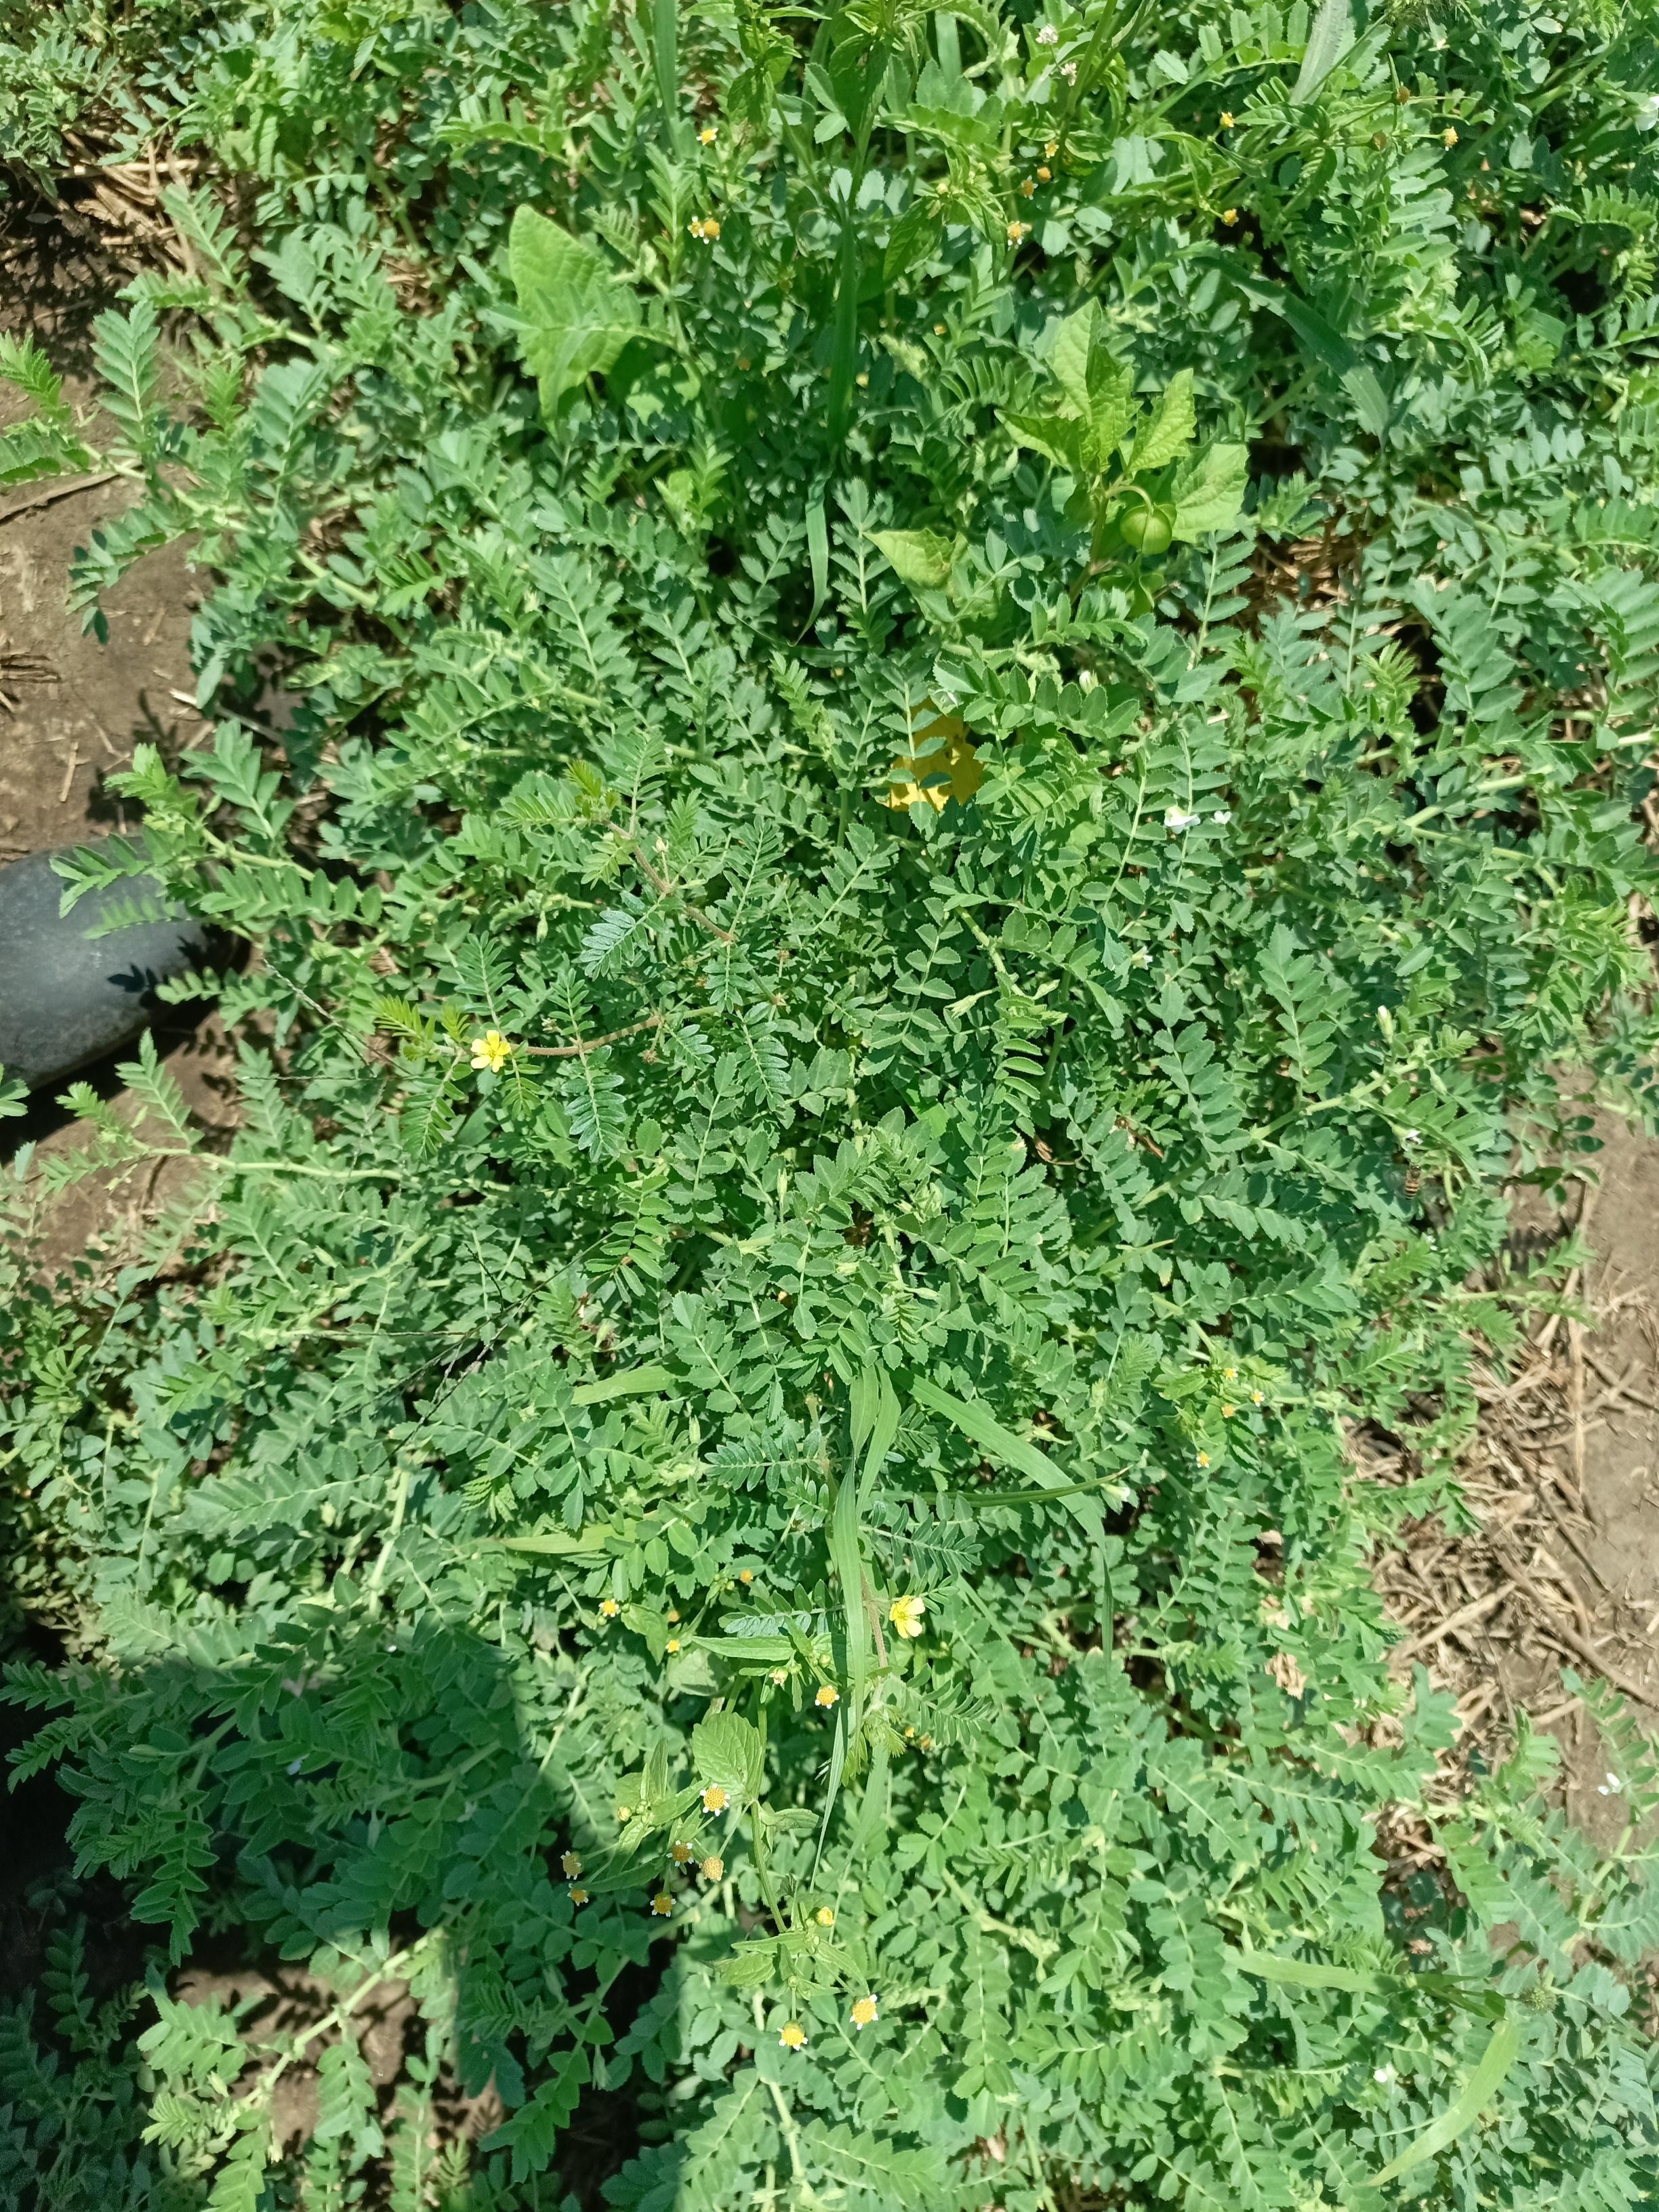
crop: chickpea
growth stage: development pod
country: Tanzania
